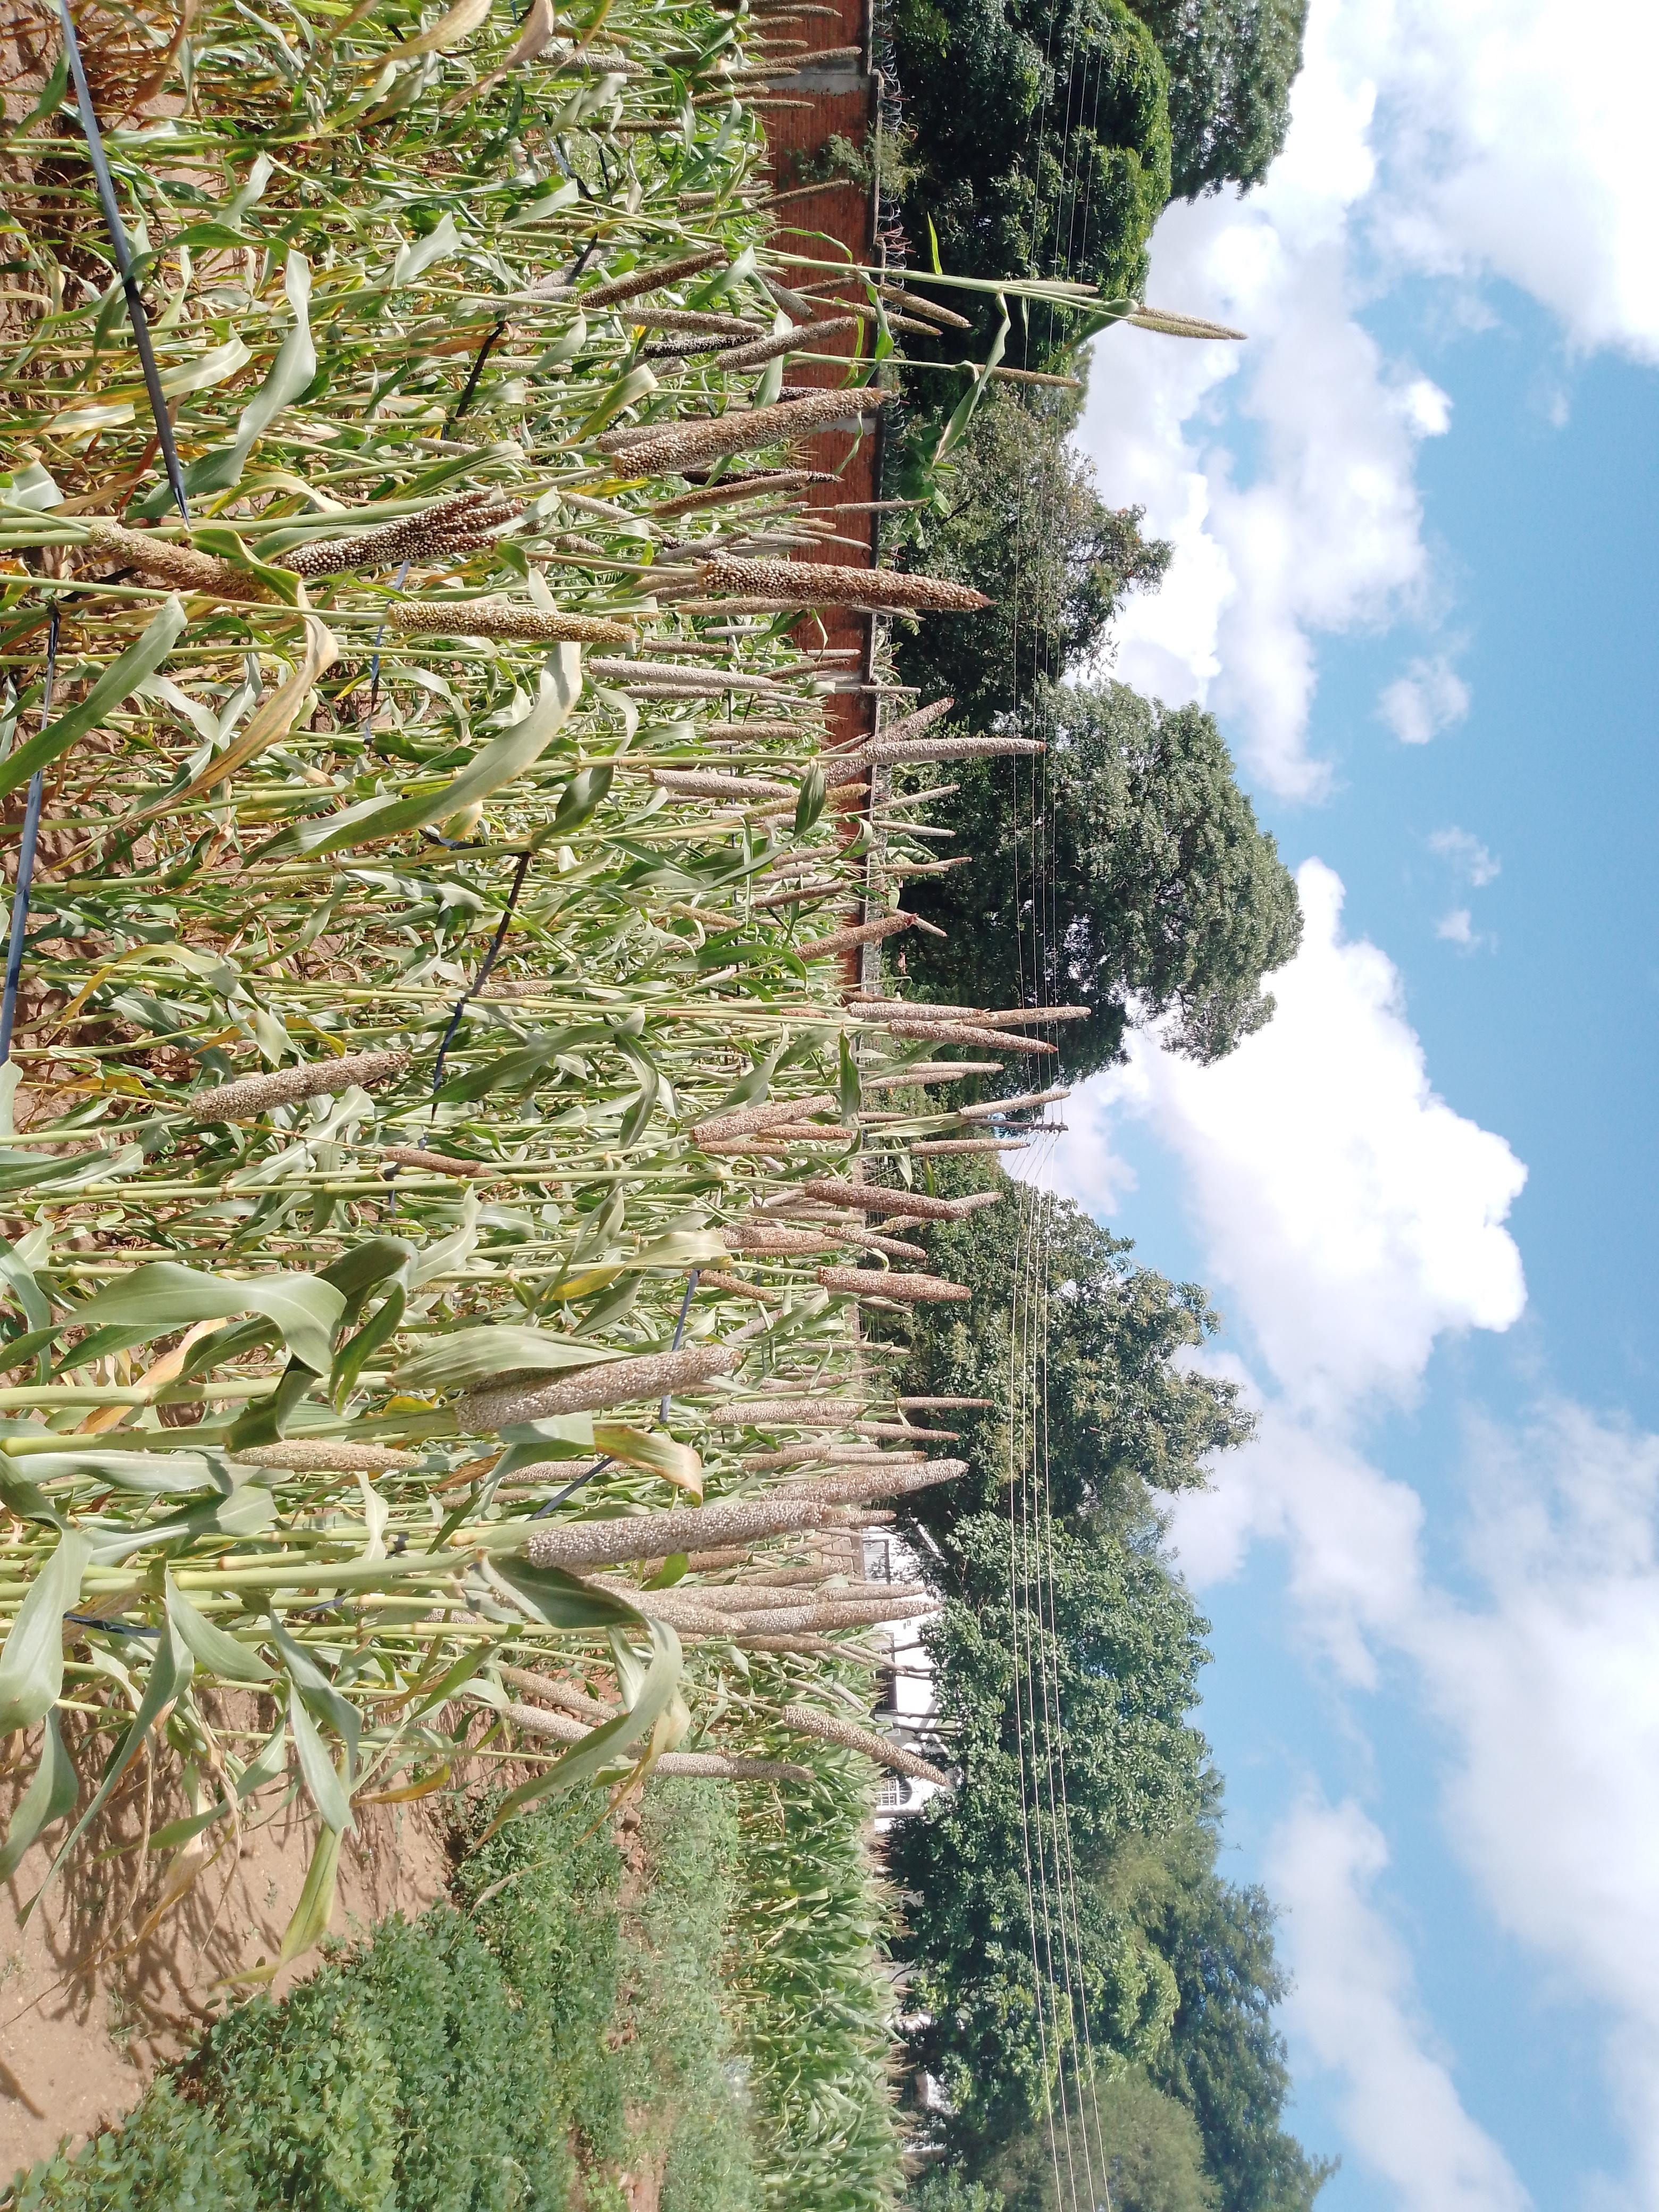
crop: pearl millet
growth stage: harvest maturity
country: Malawi
